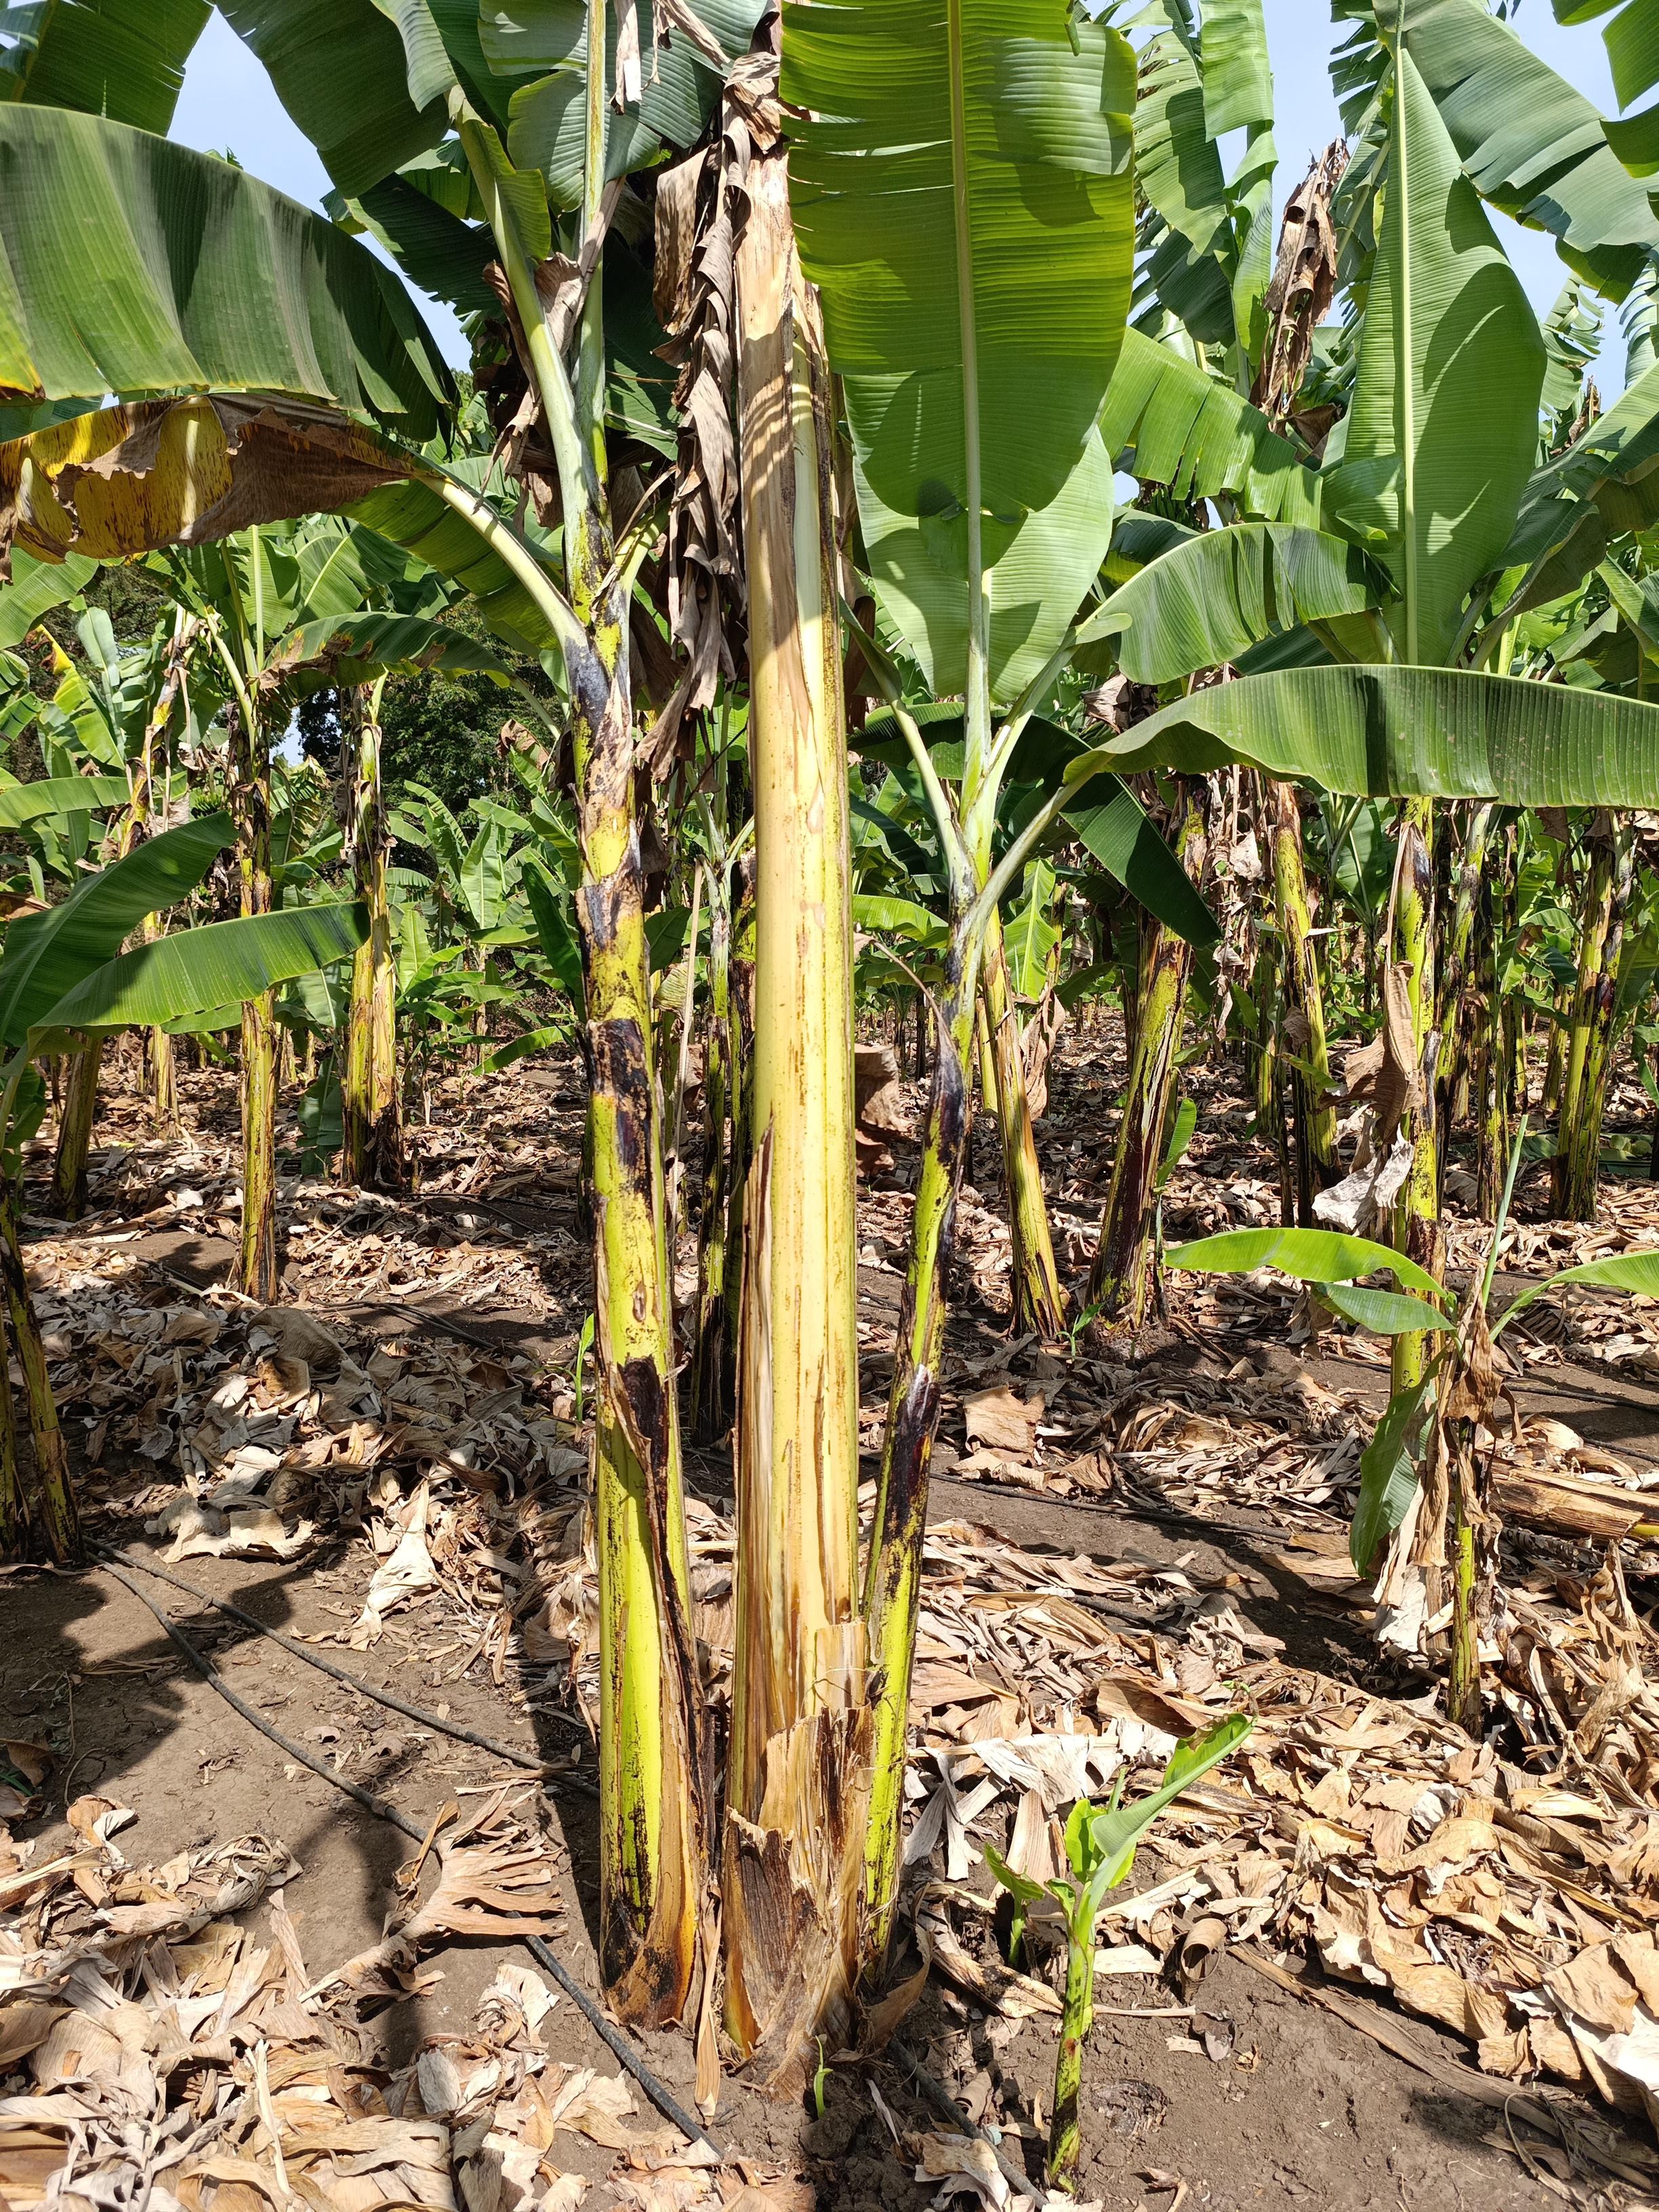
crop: banana
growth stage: vegetative
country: Tanzania
